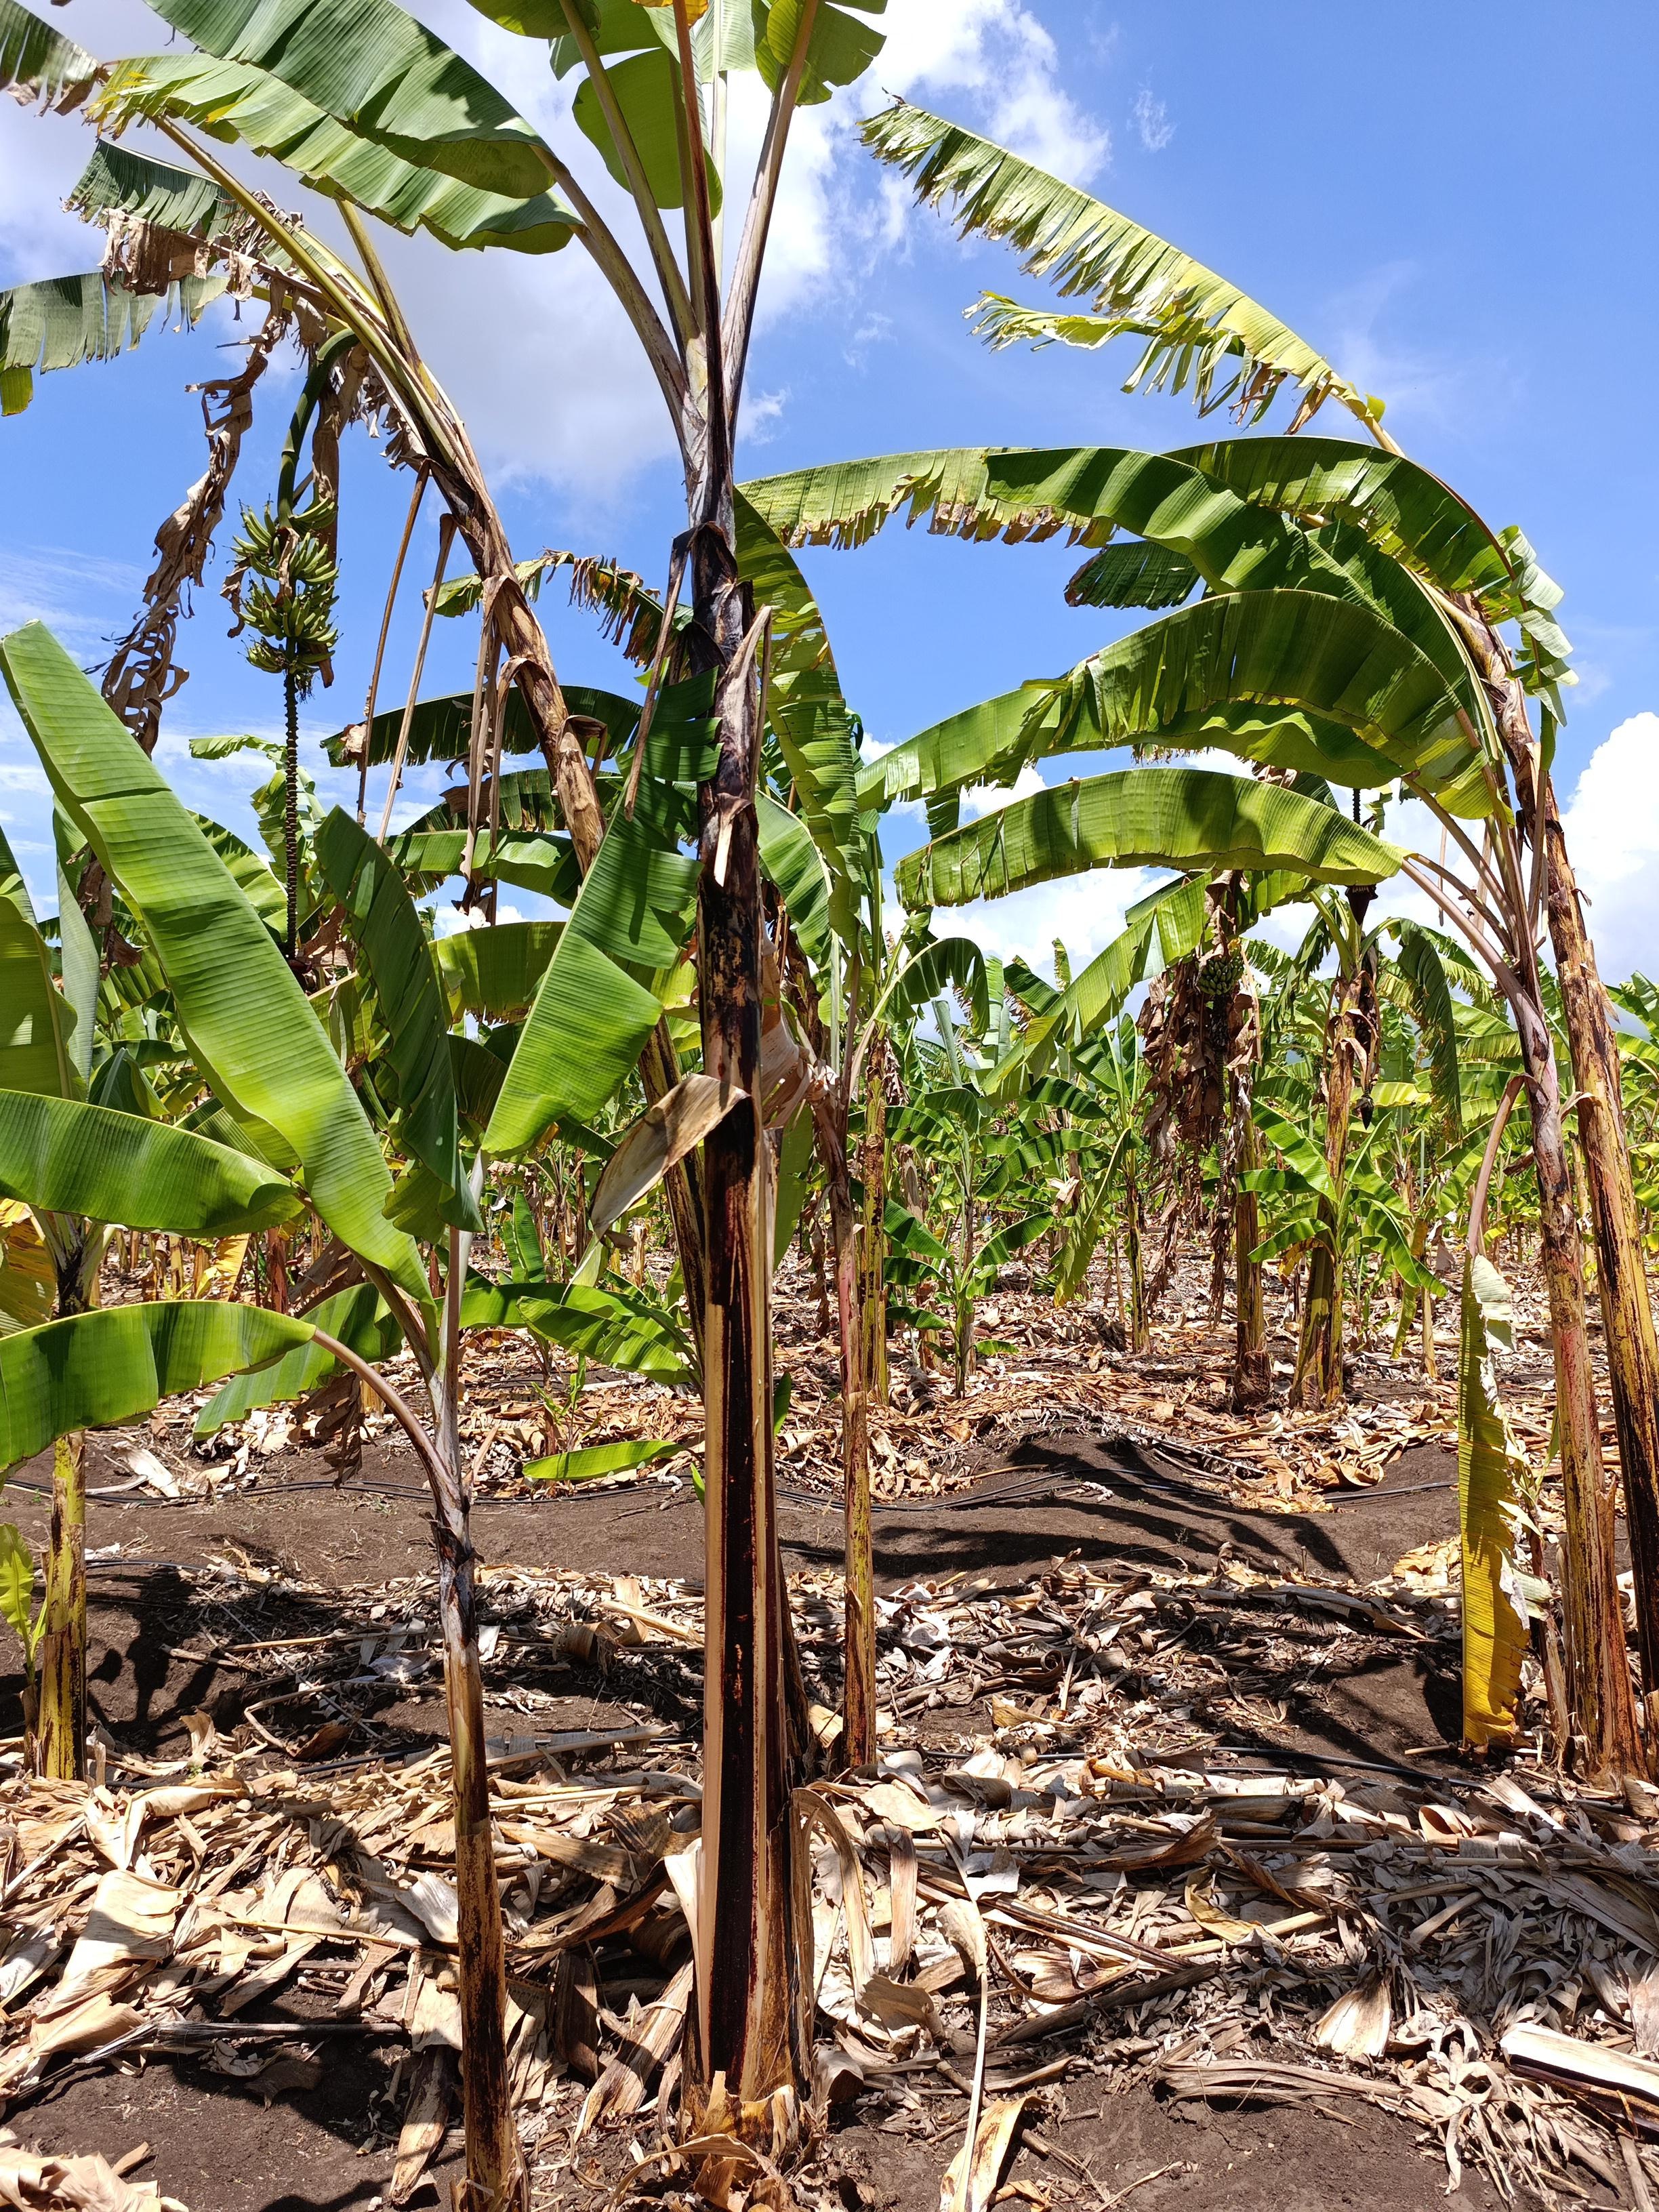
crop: banana
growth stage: vegetative
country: Tanzania
